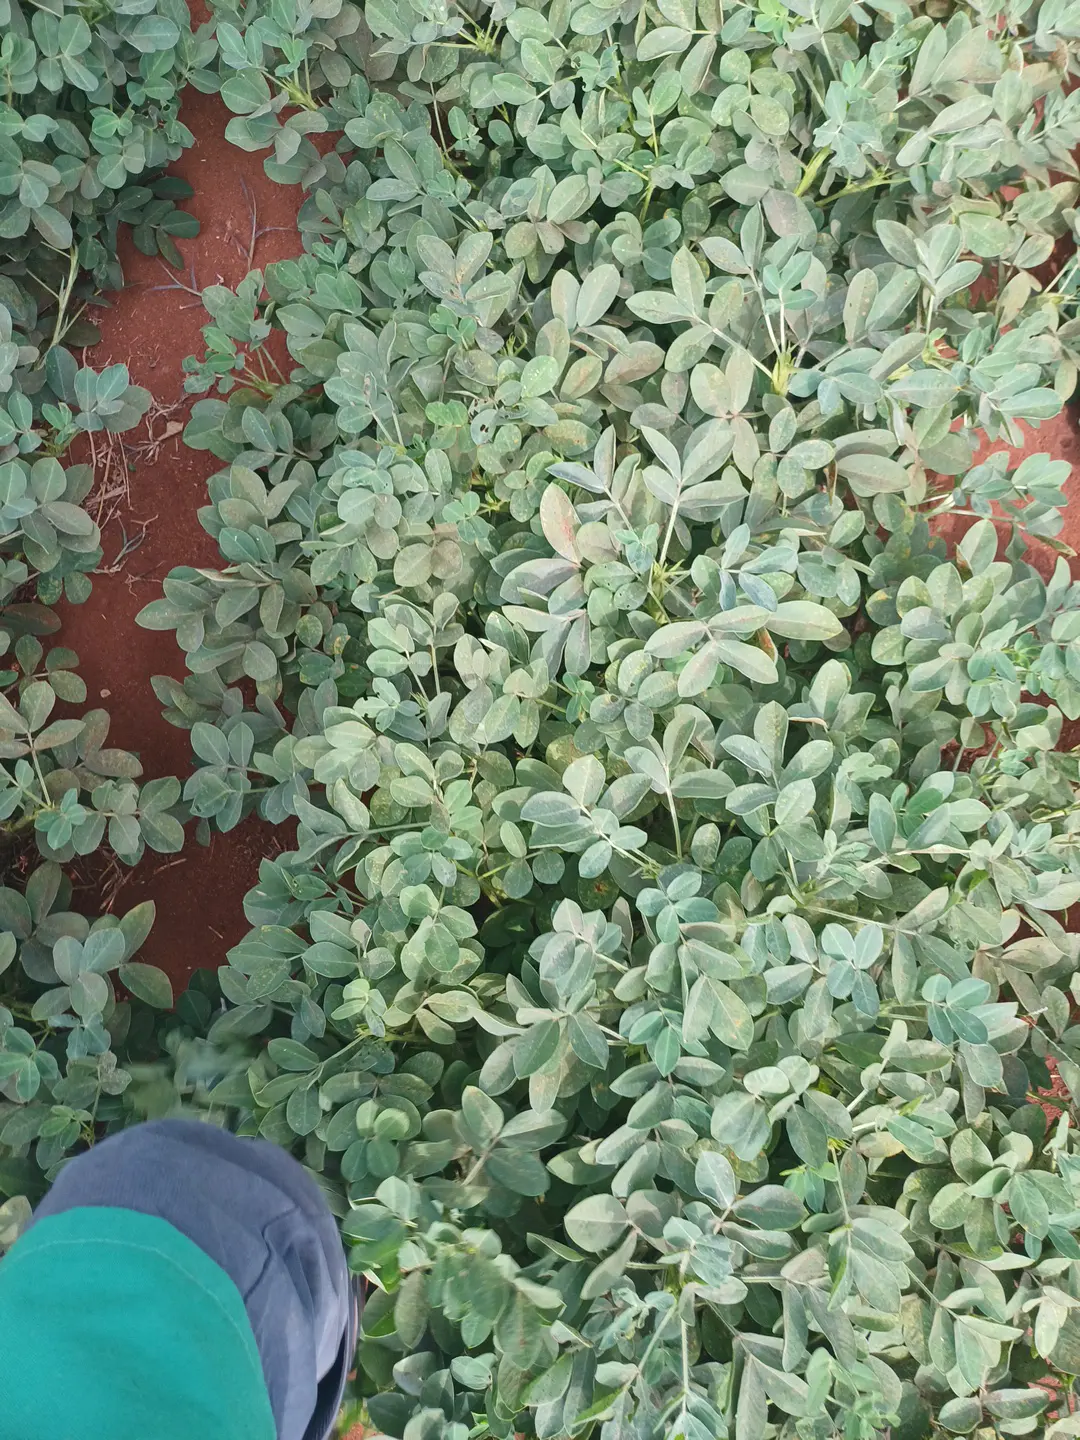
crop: groundnut
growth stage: pegging
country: Kenya
